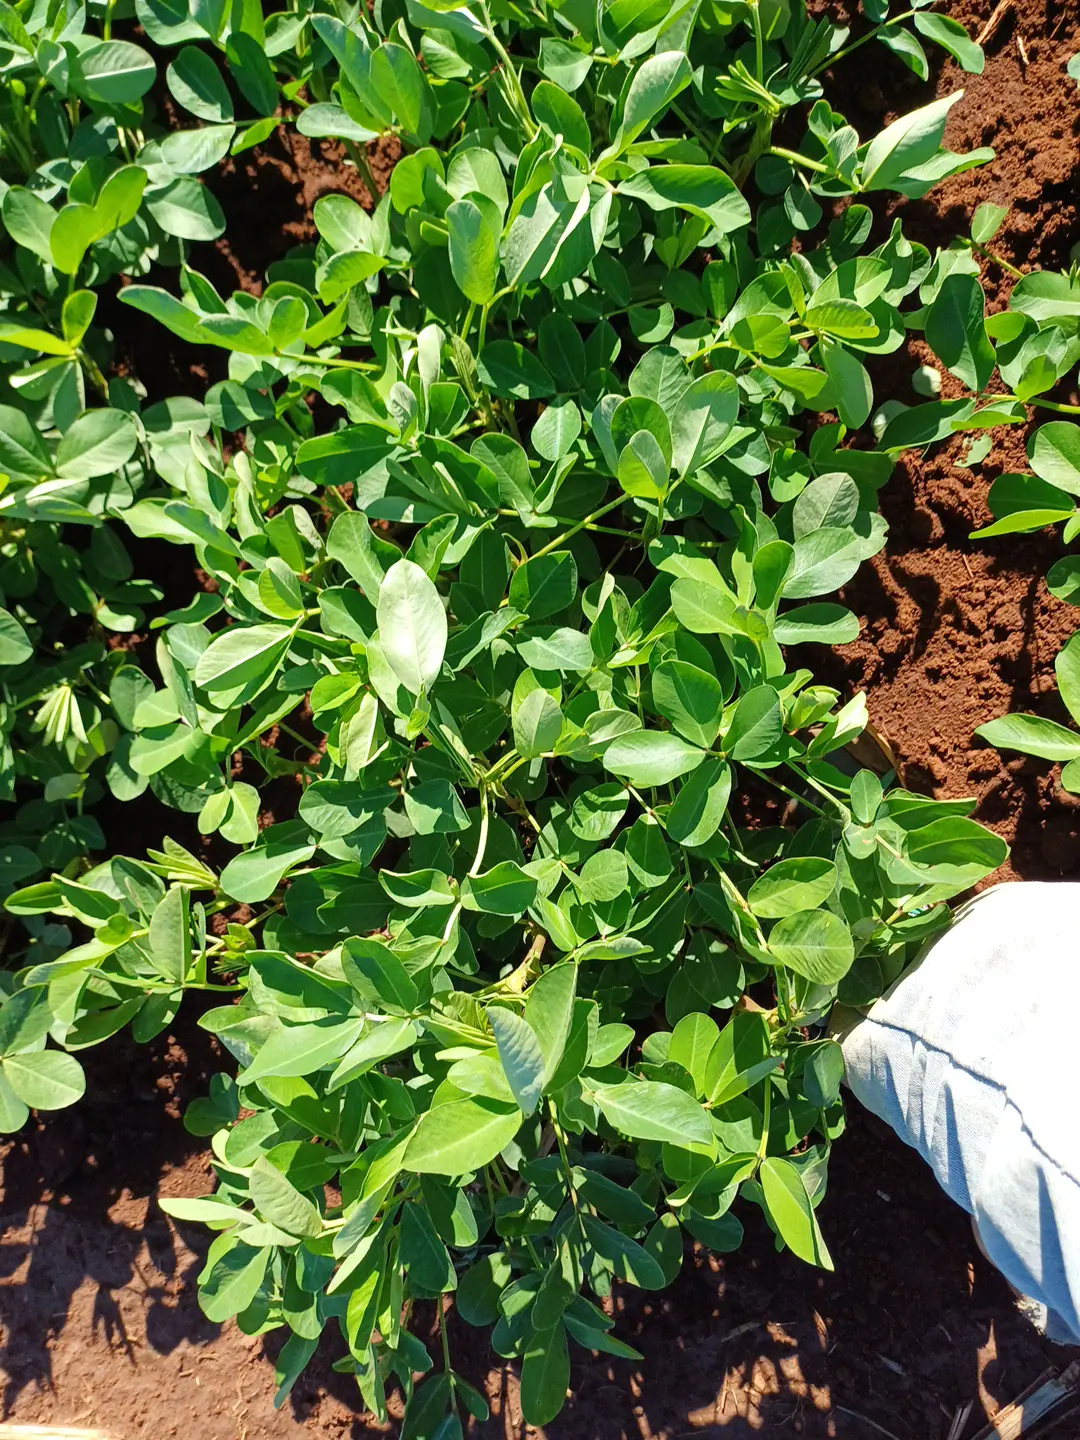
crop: groundnut
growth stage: flowering
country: Kenya
